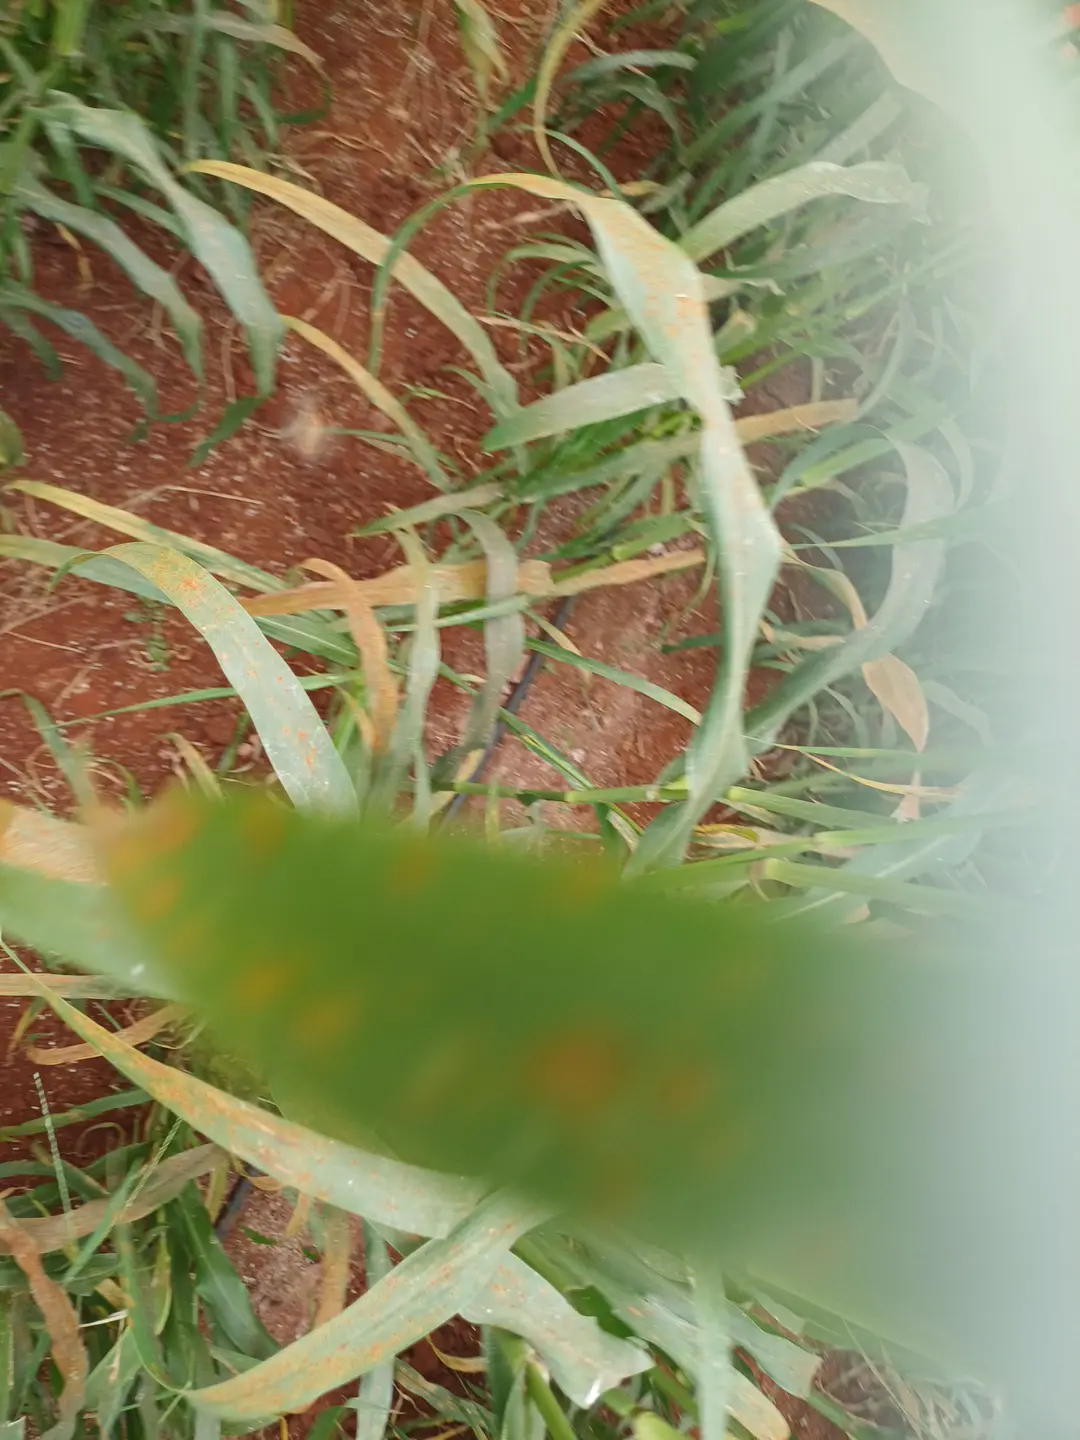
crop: pearl millet
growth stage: filling grain
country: Kenya
